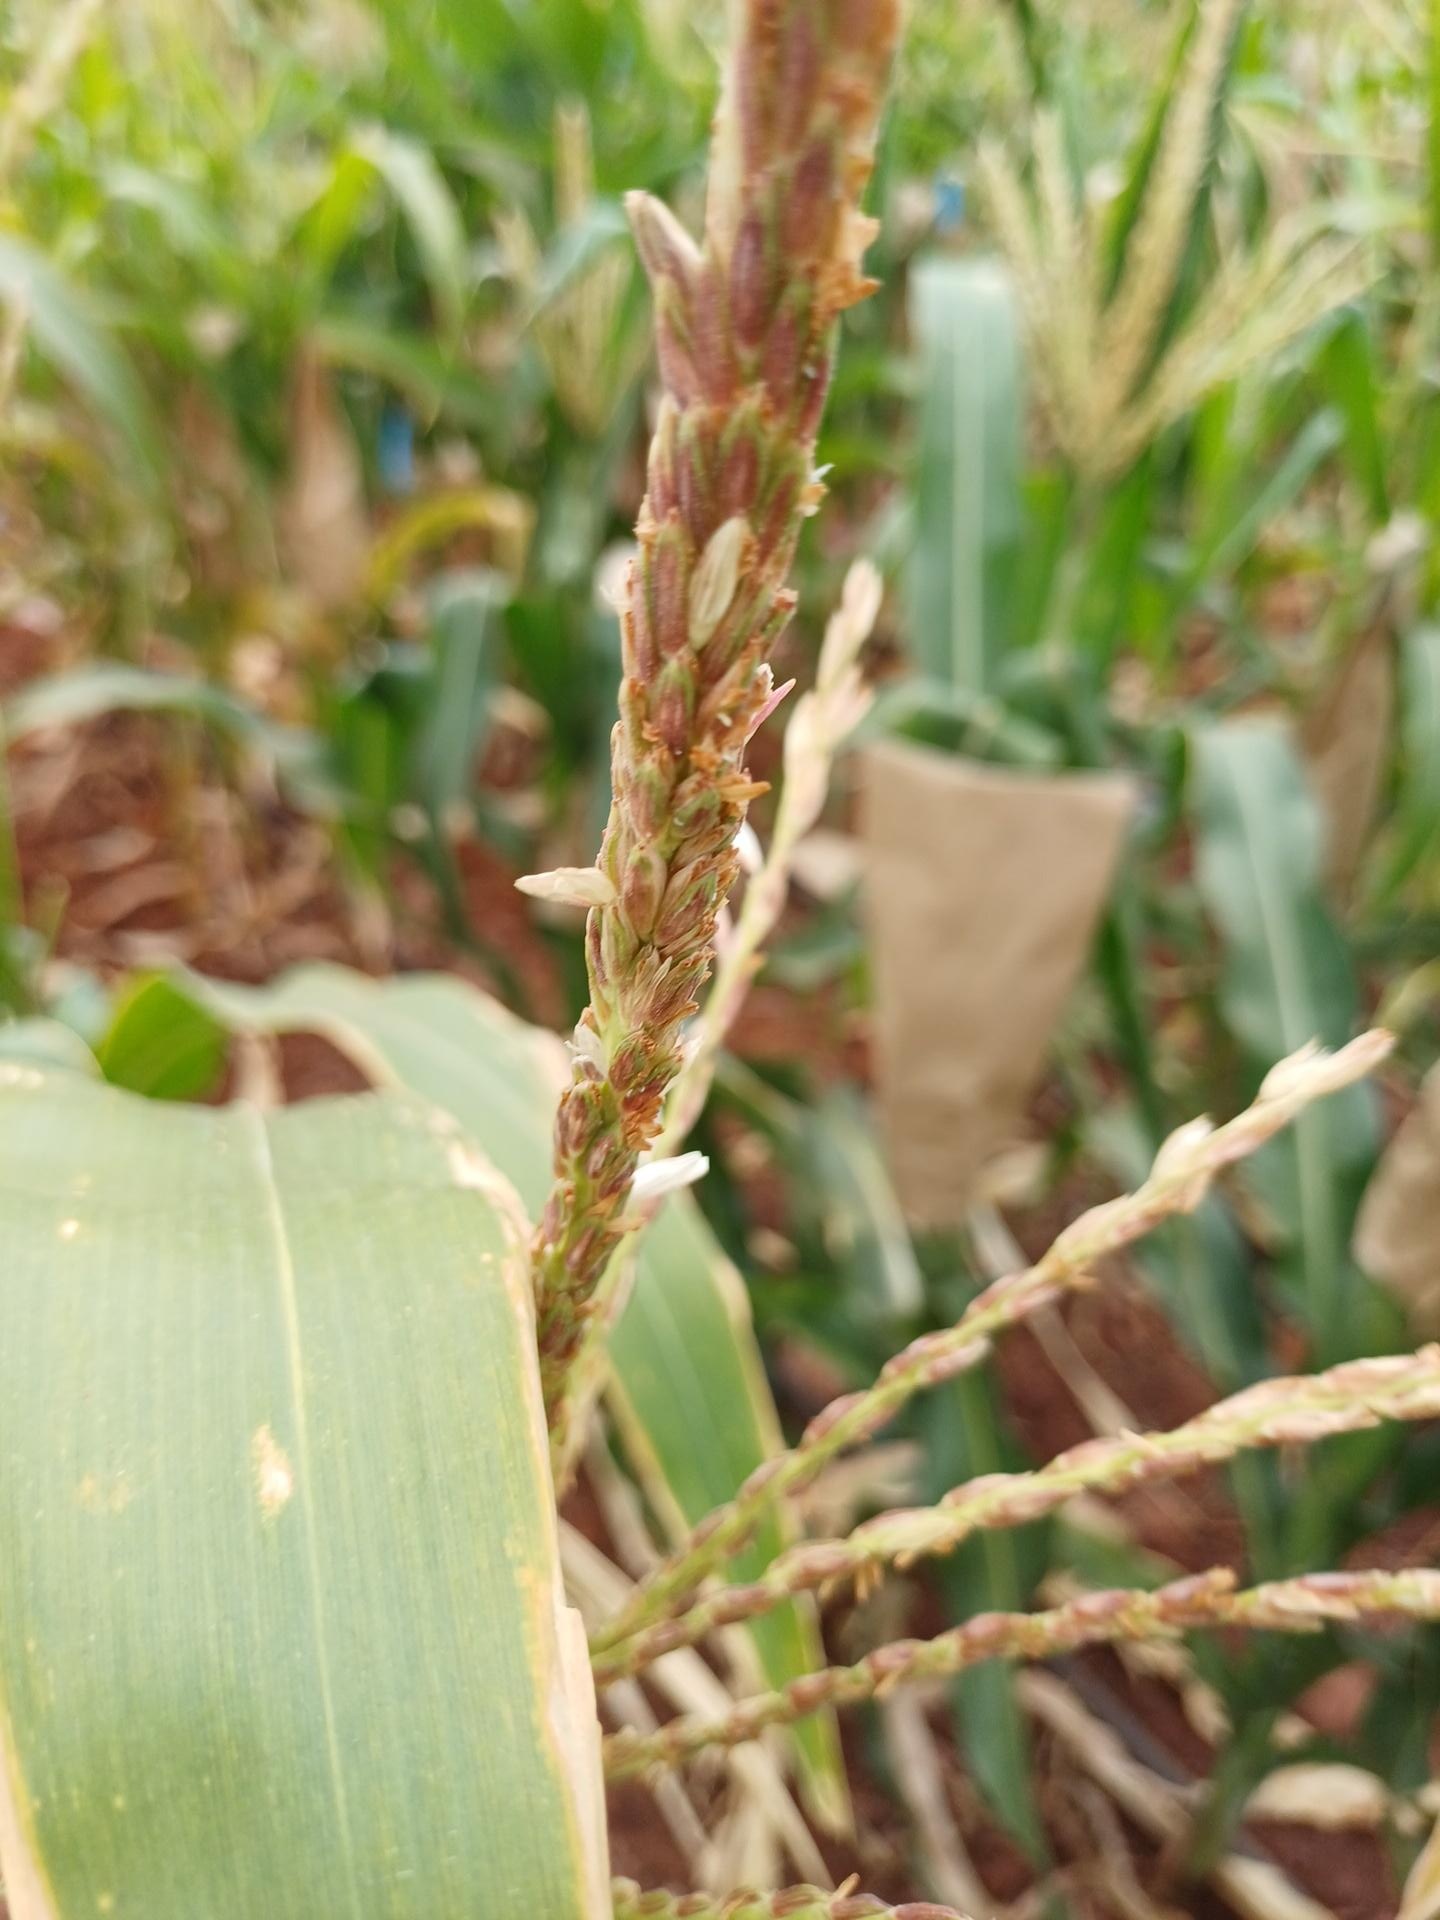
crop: maize
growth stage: flowering
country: Kenya
